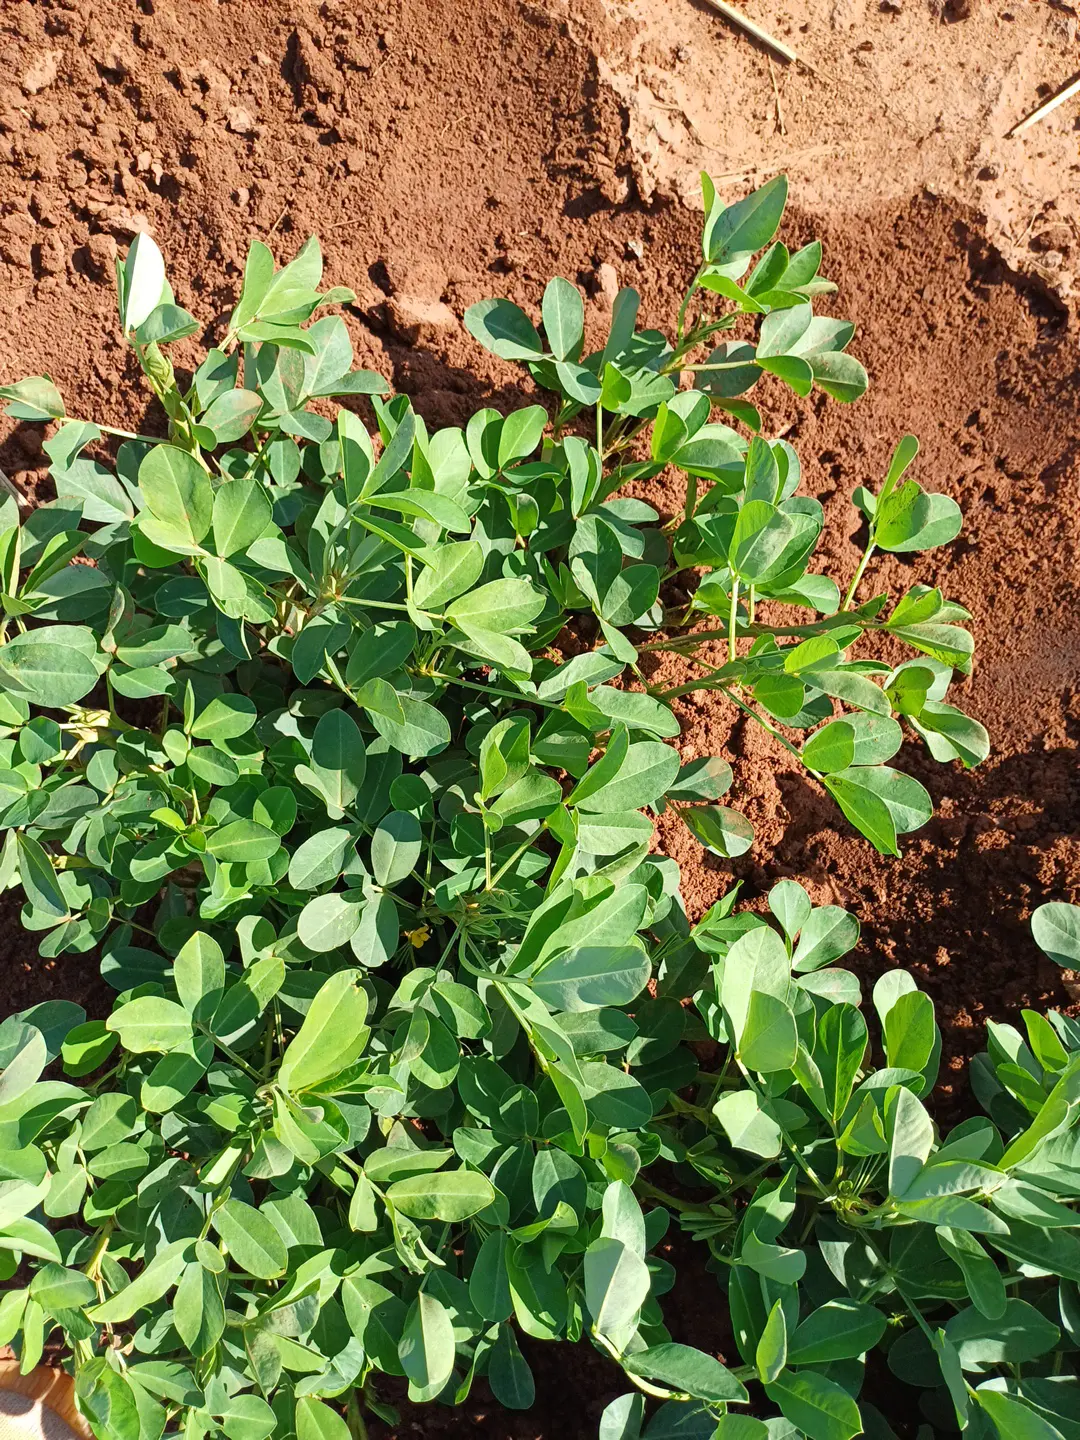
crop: groundnut
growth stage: flowering
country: Kenya
